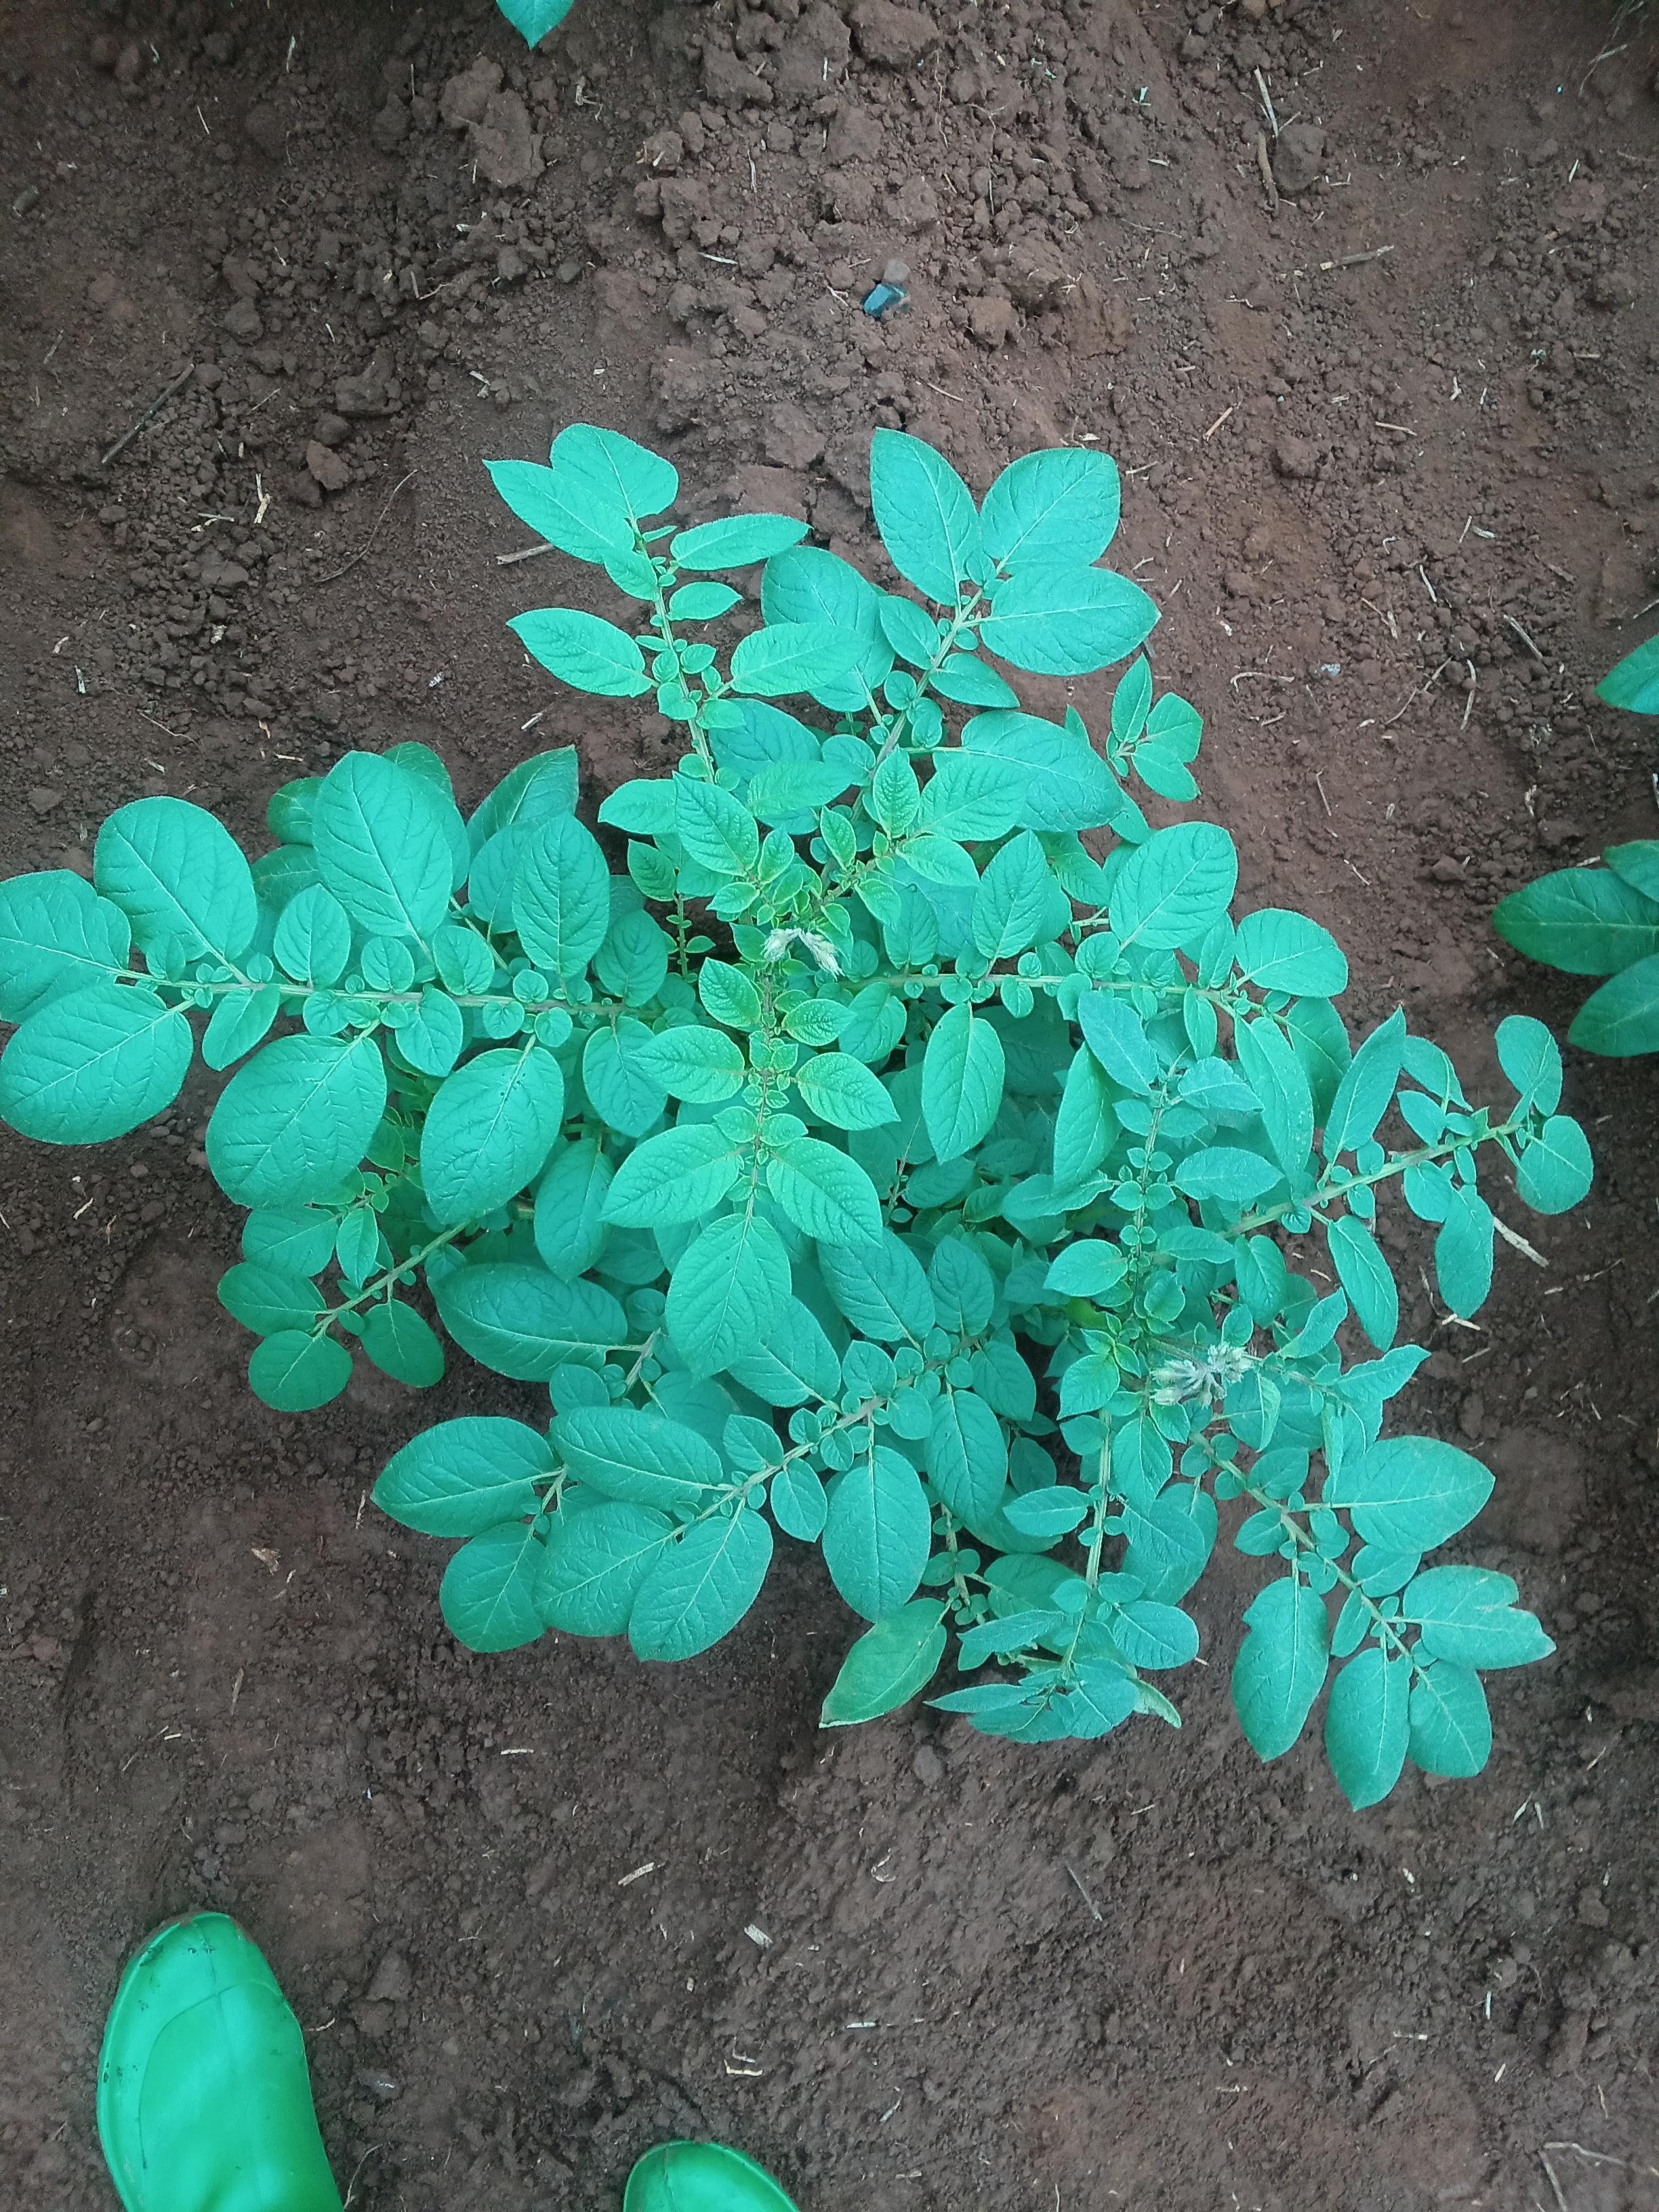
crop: potato
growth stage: vegetative
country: Kenya
